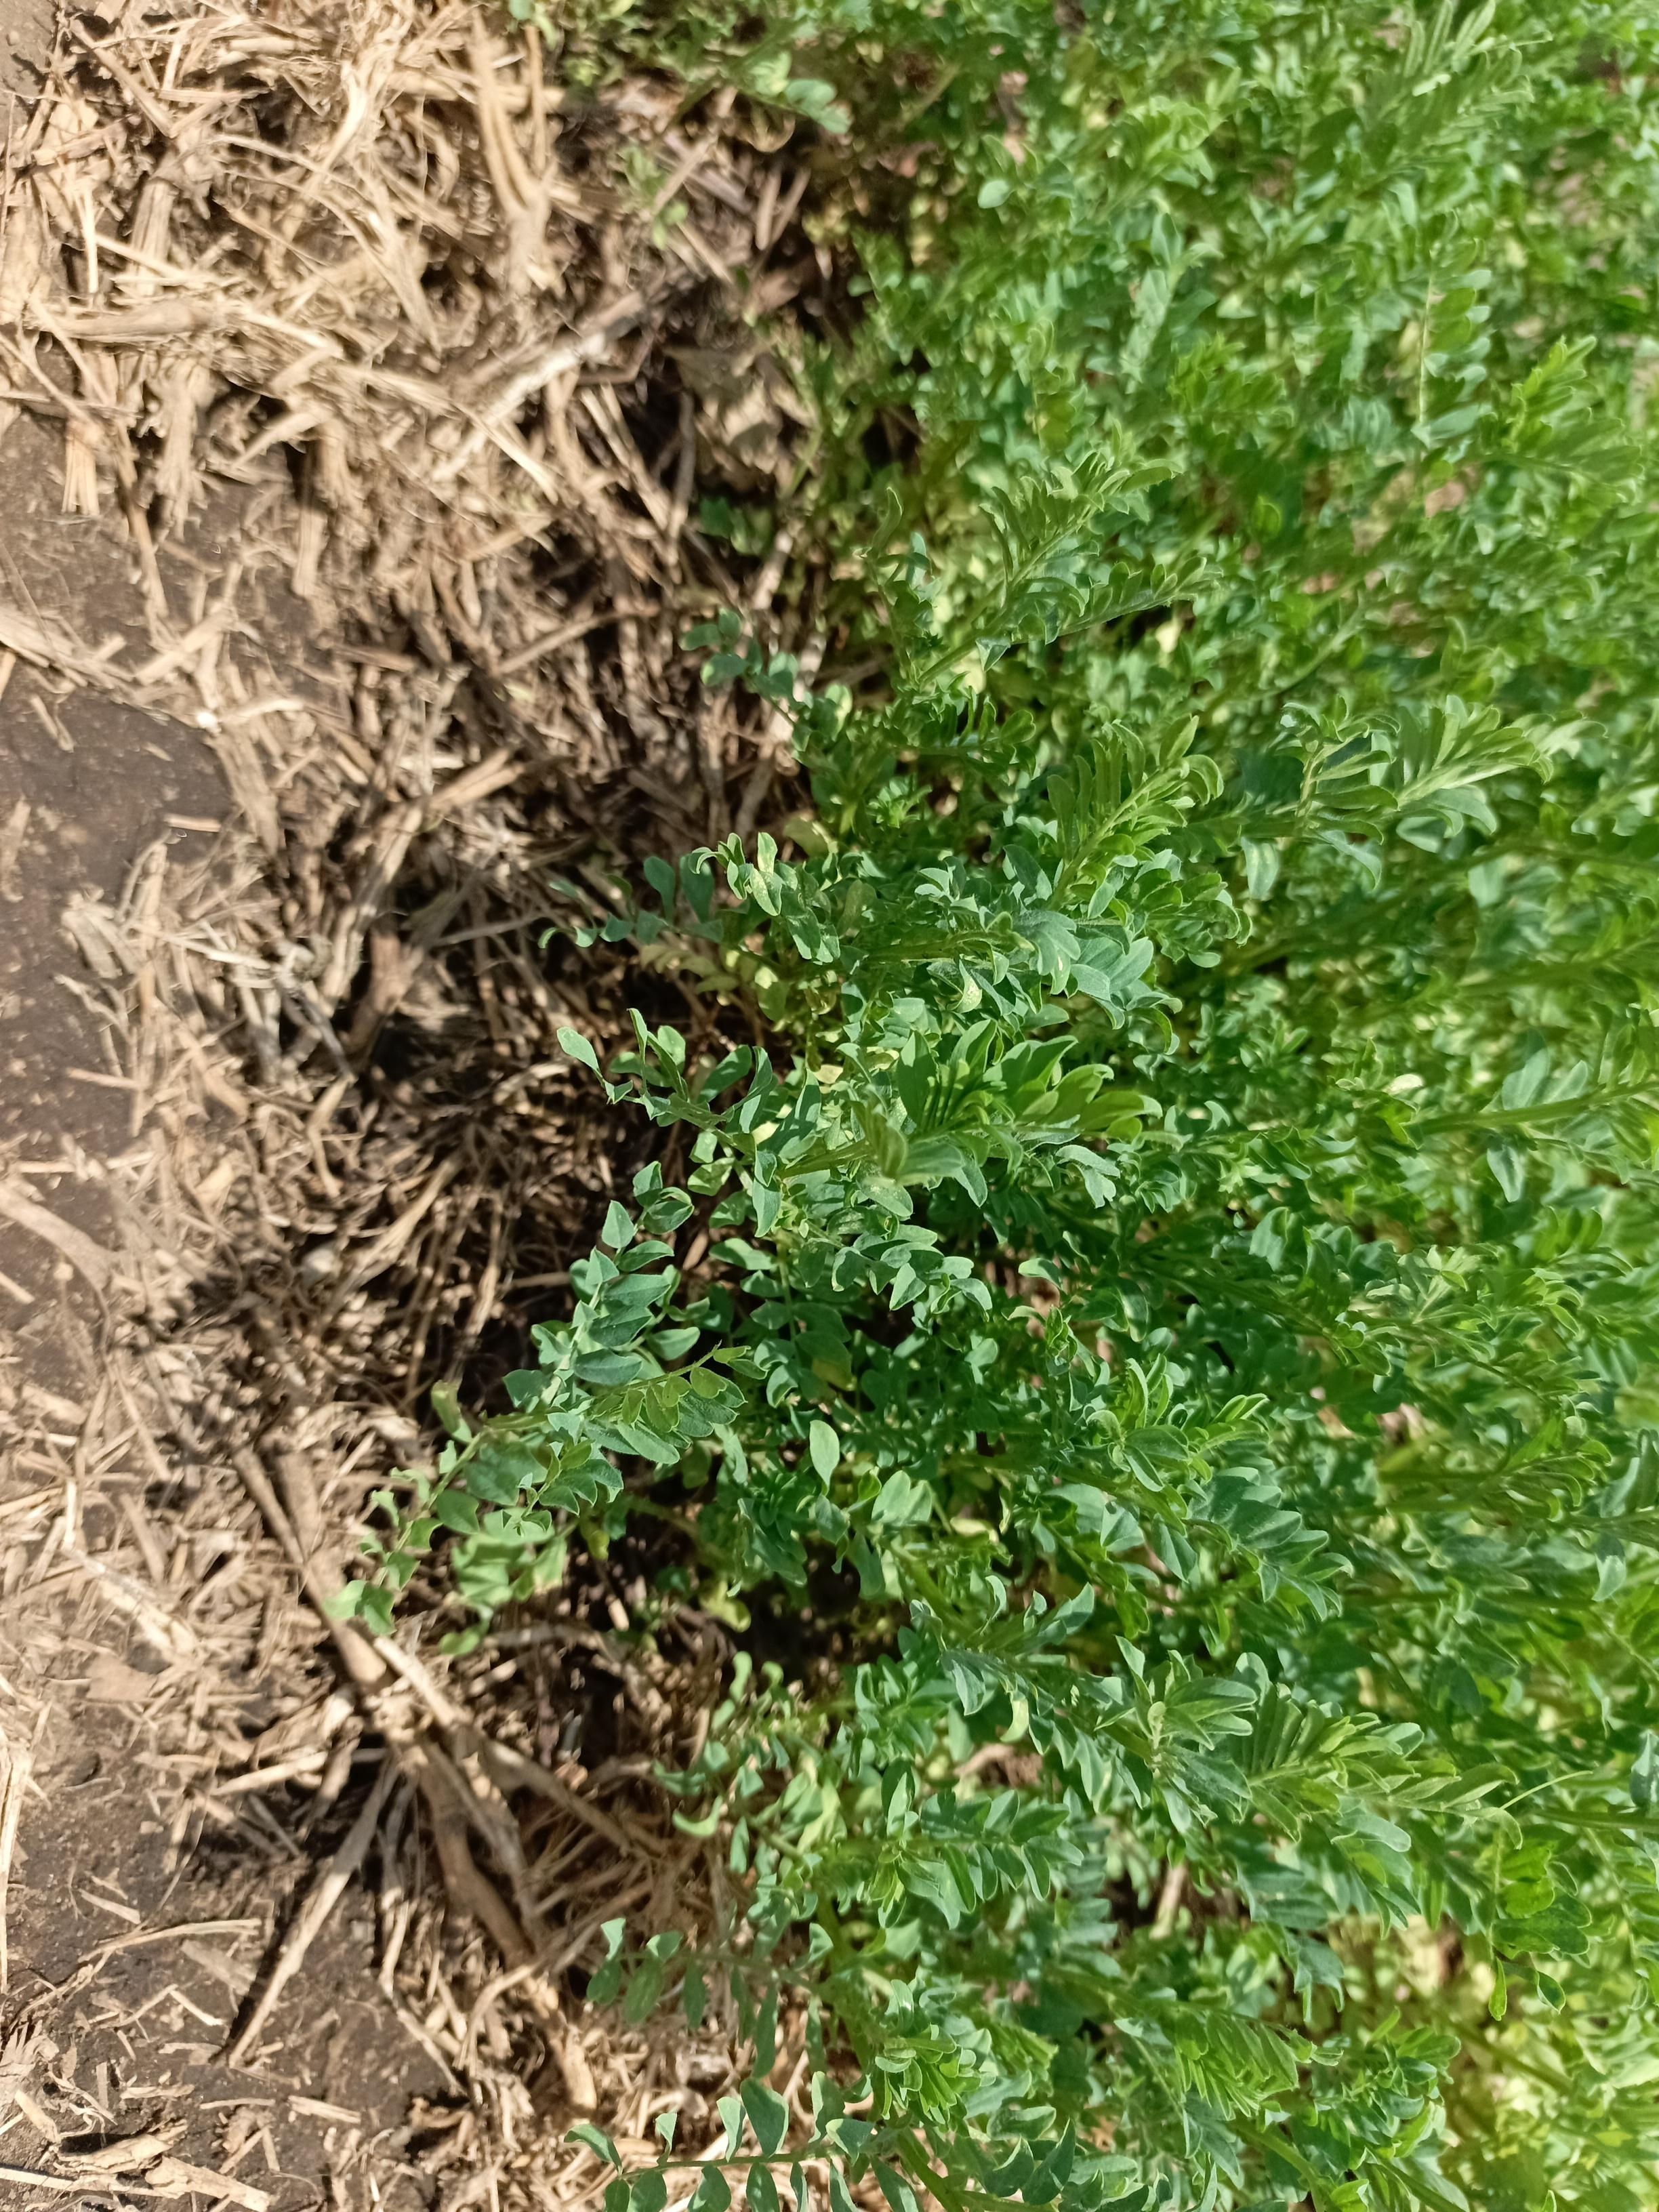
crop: lentil
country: Tanzania
